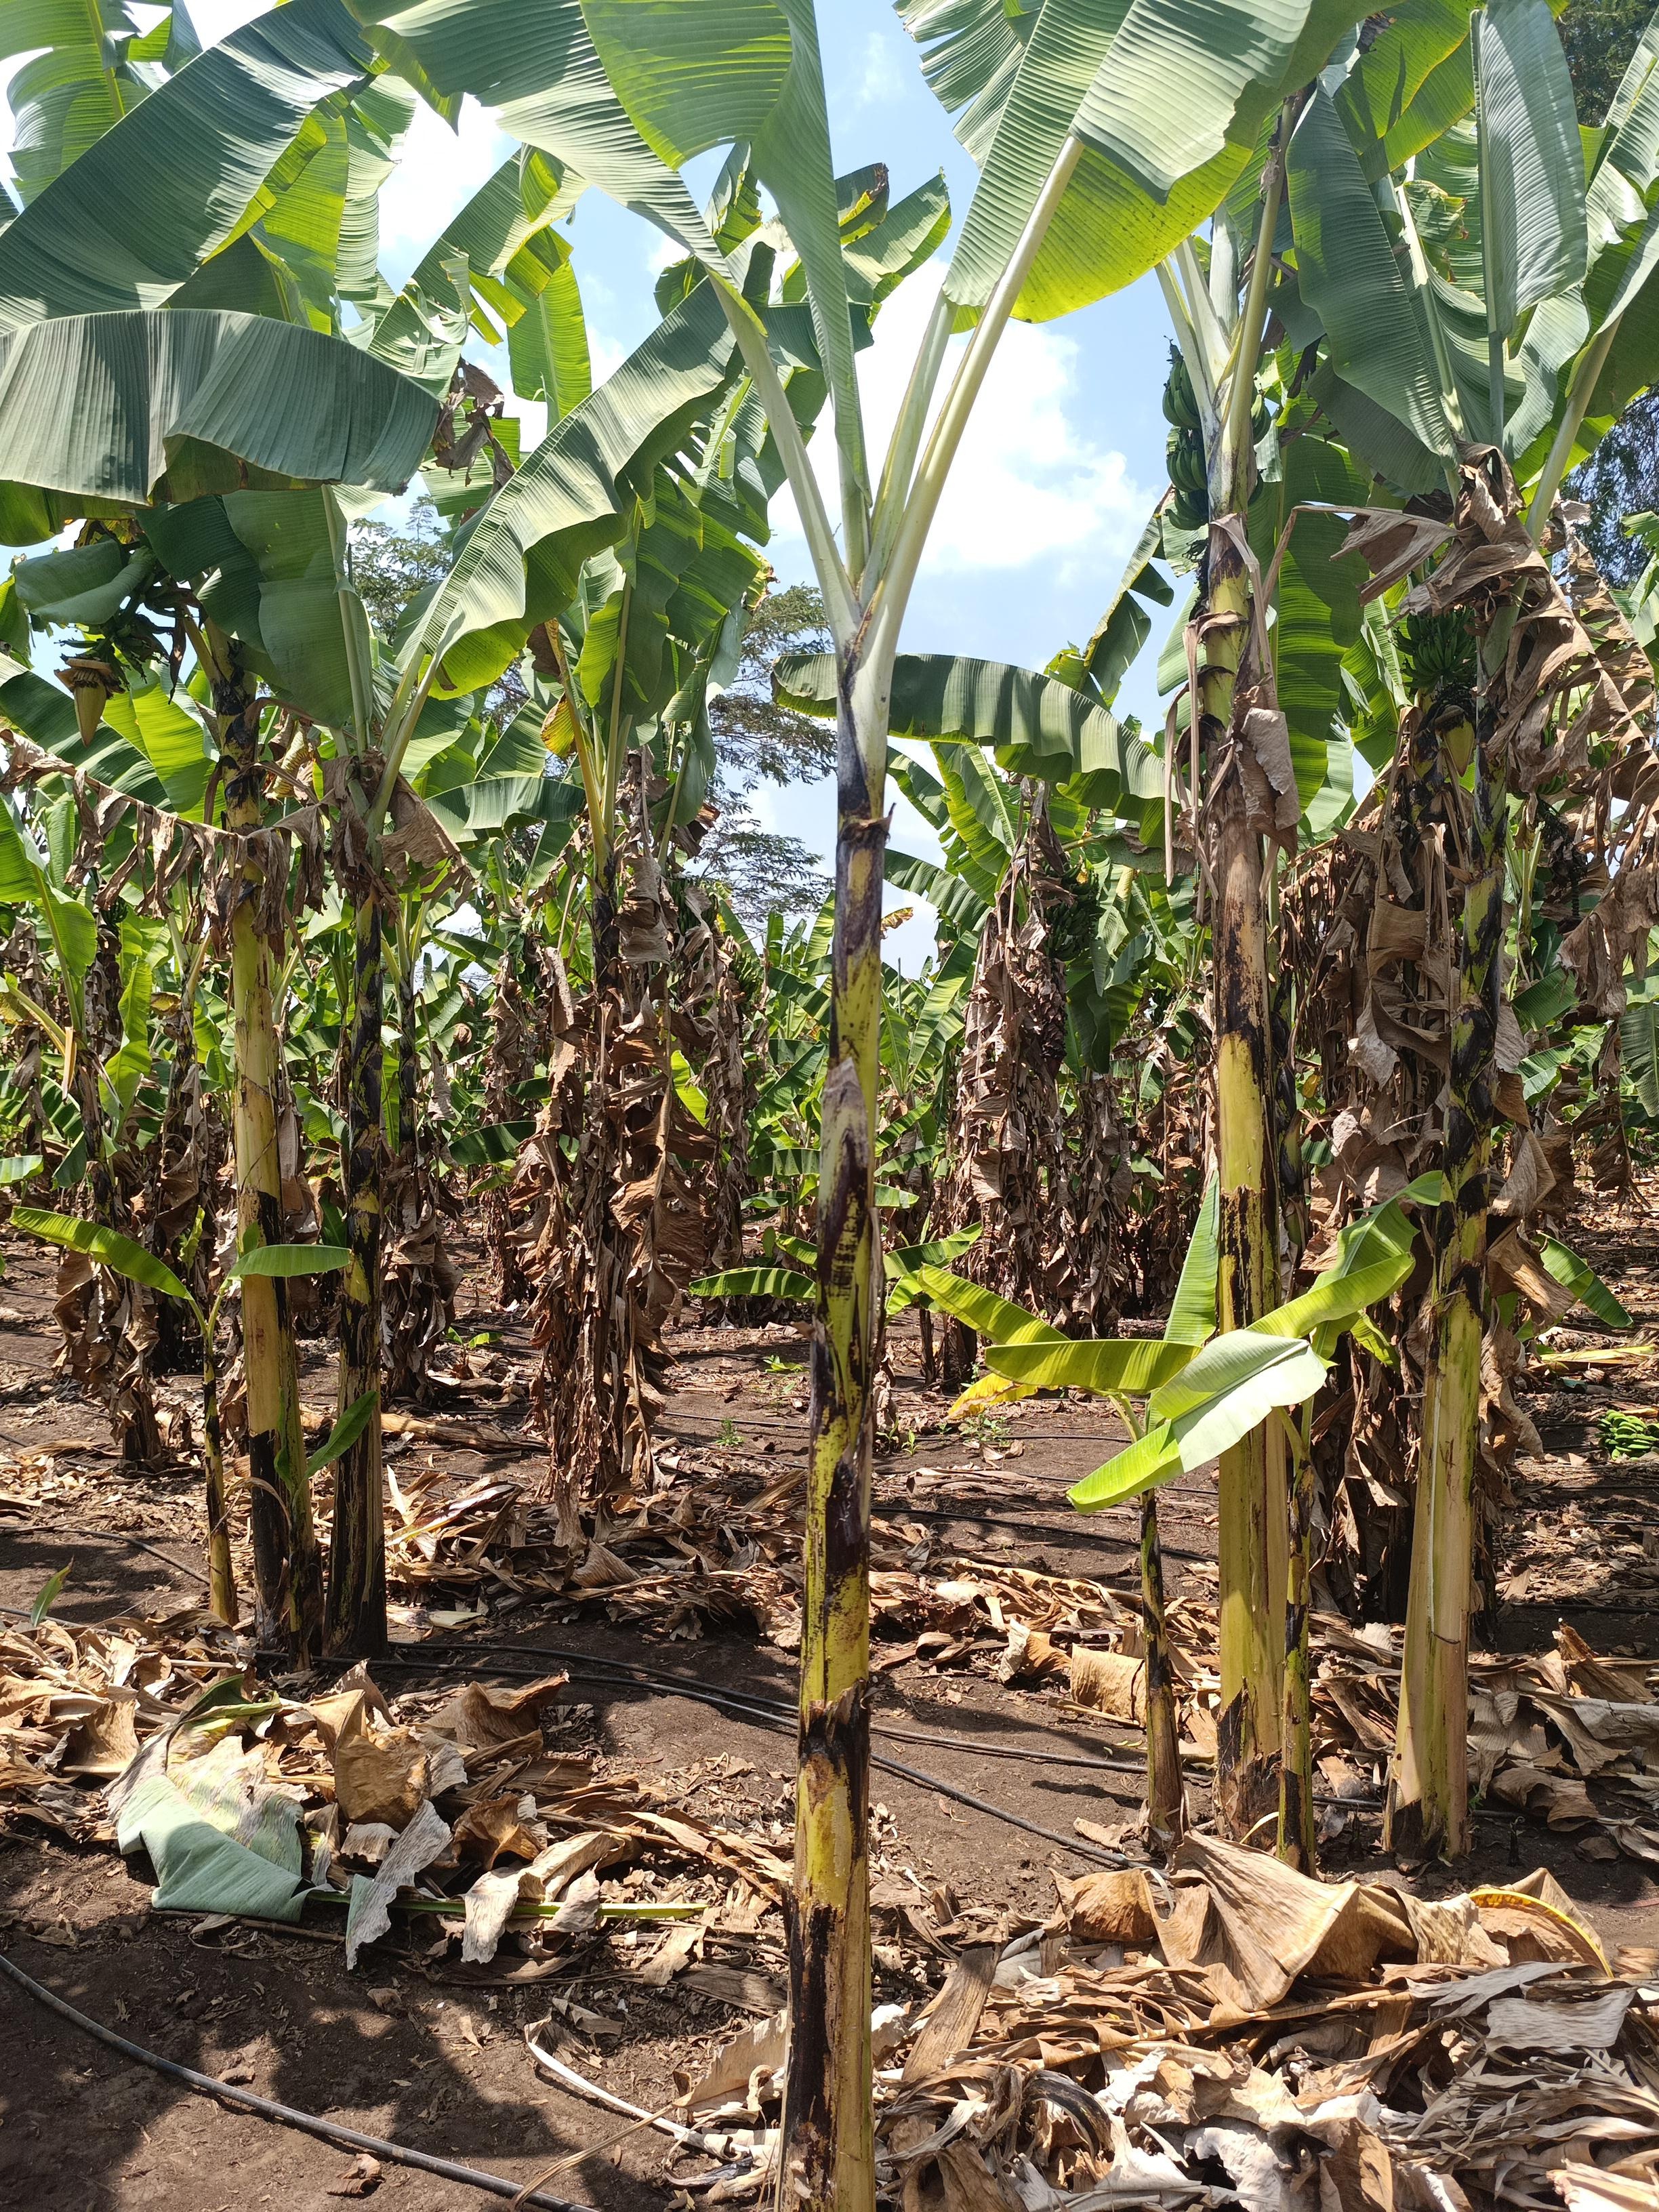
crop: banana
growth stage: vegetative
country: Tanzania
